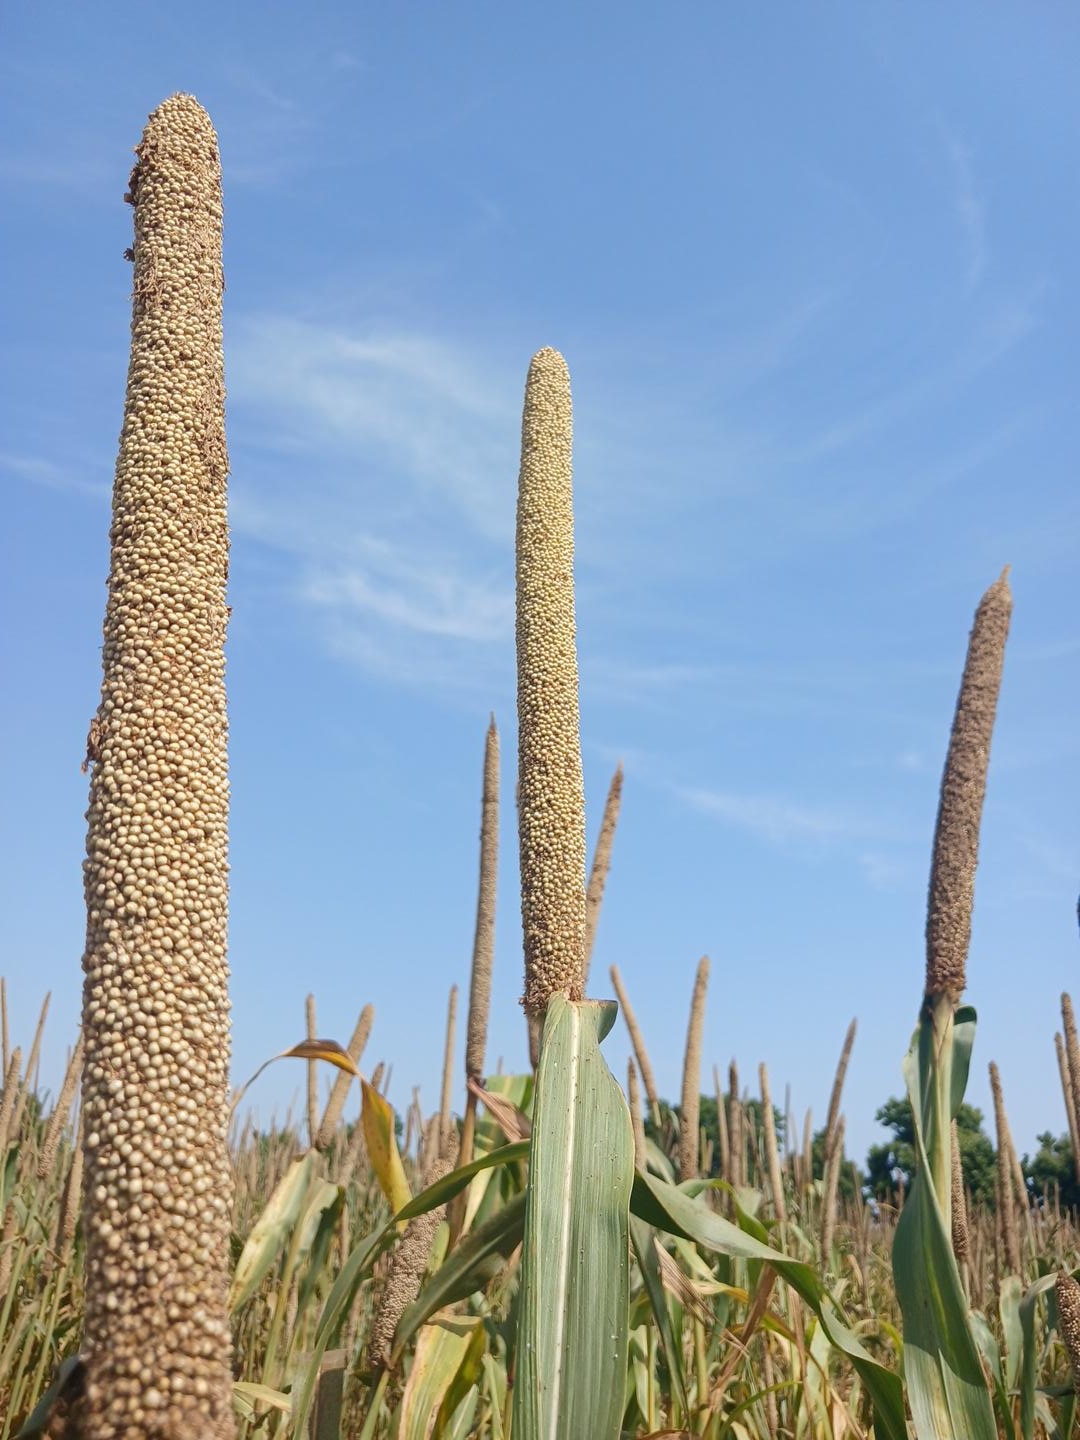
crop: pearl millet
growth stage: maturity
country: Senegal
